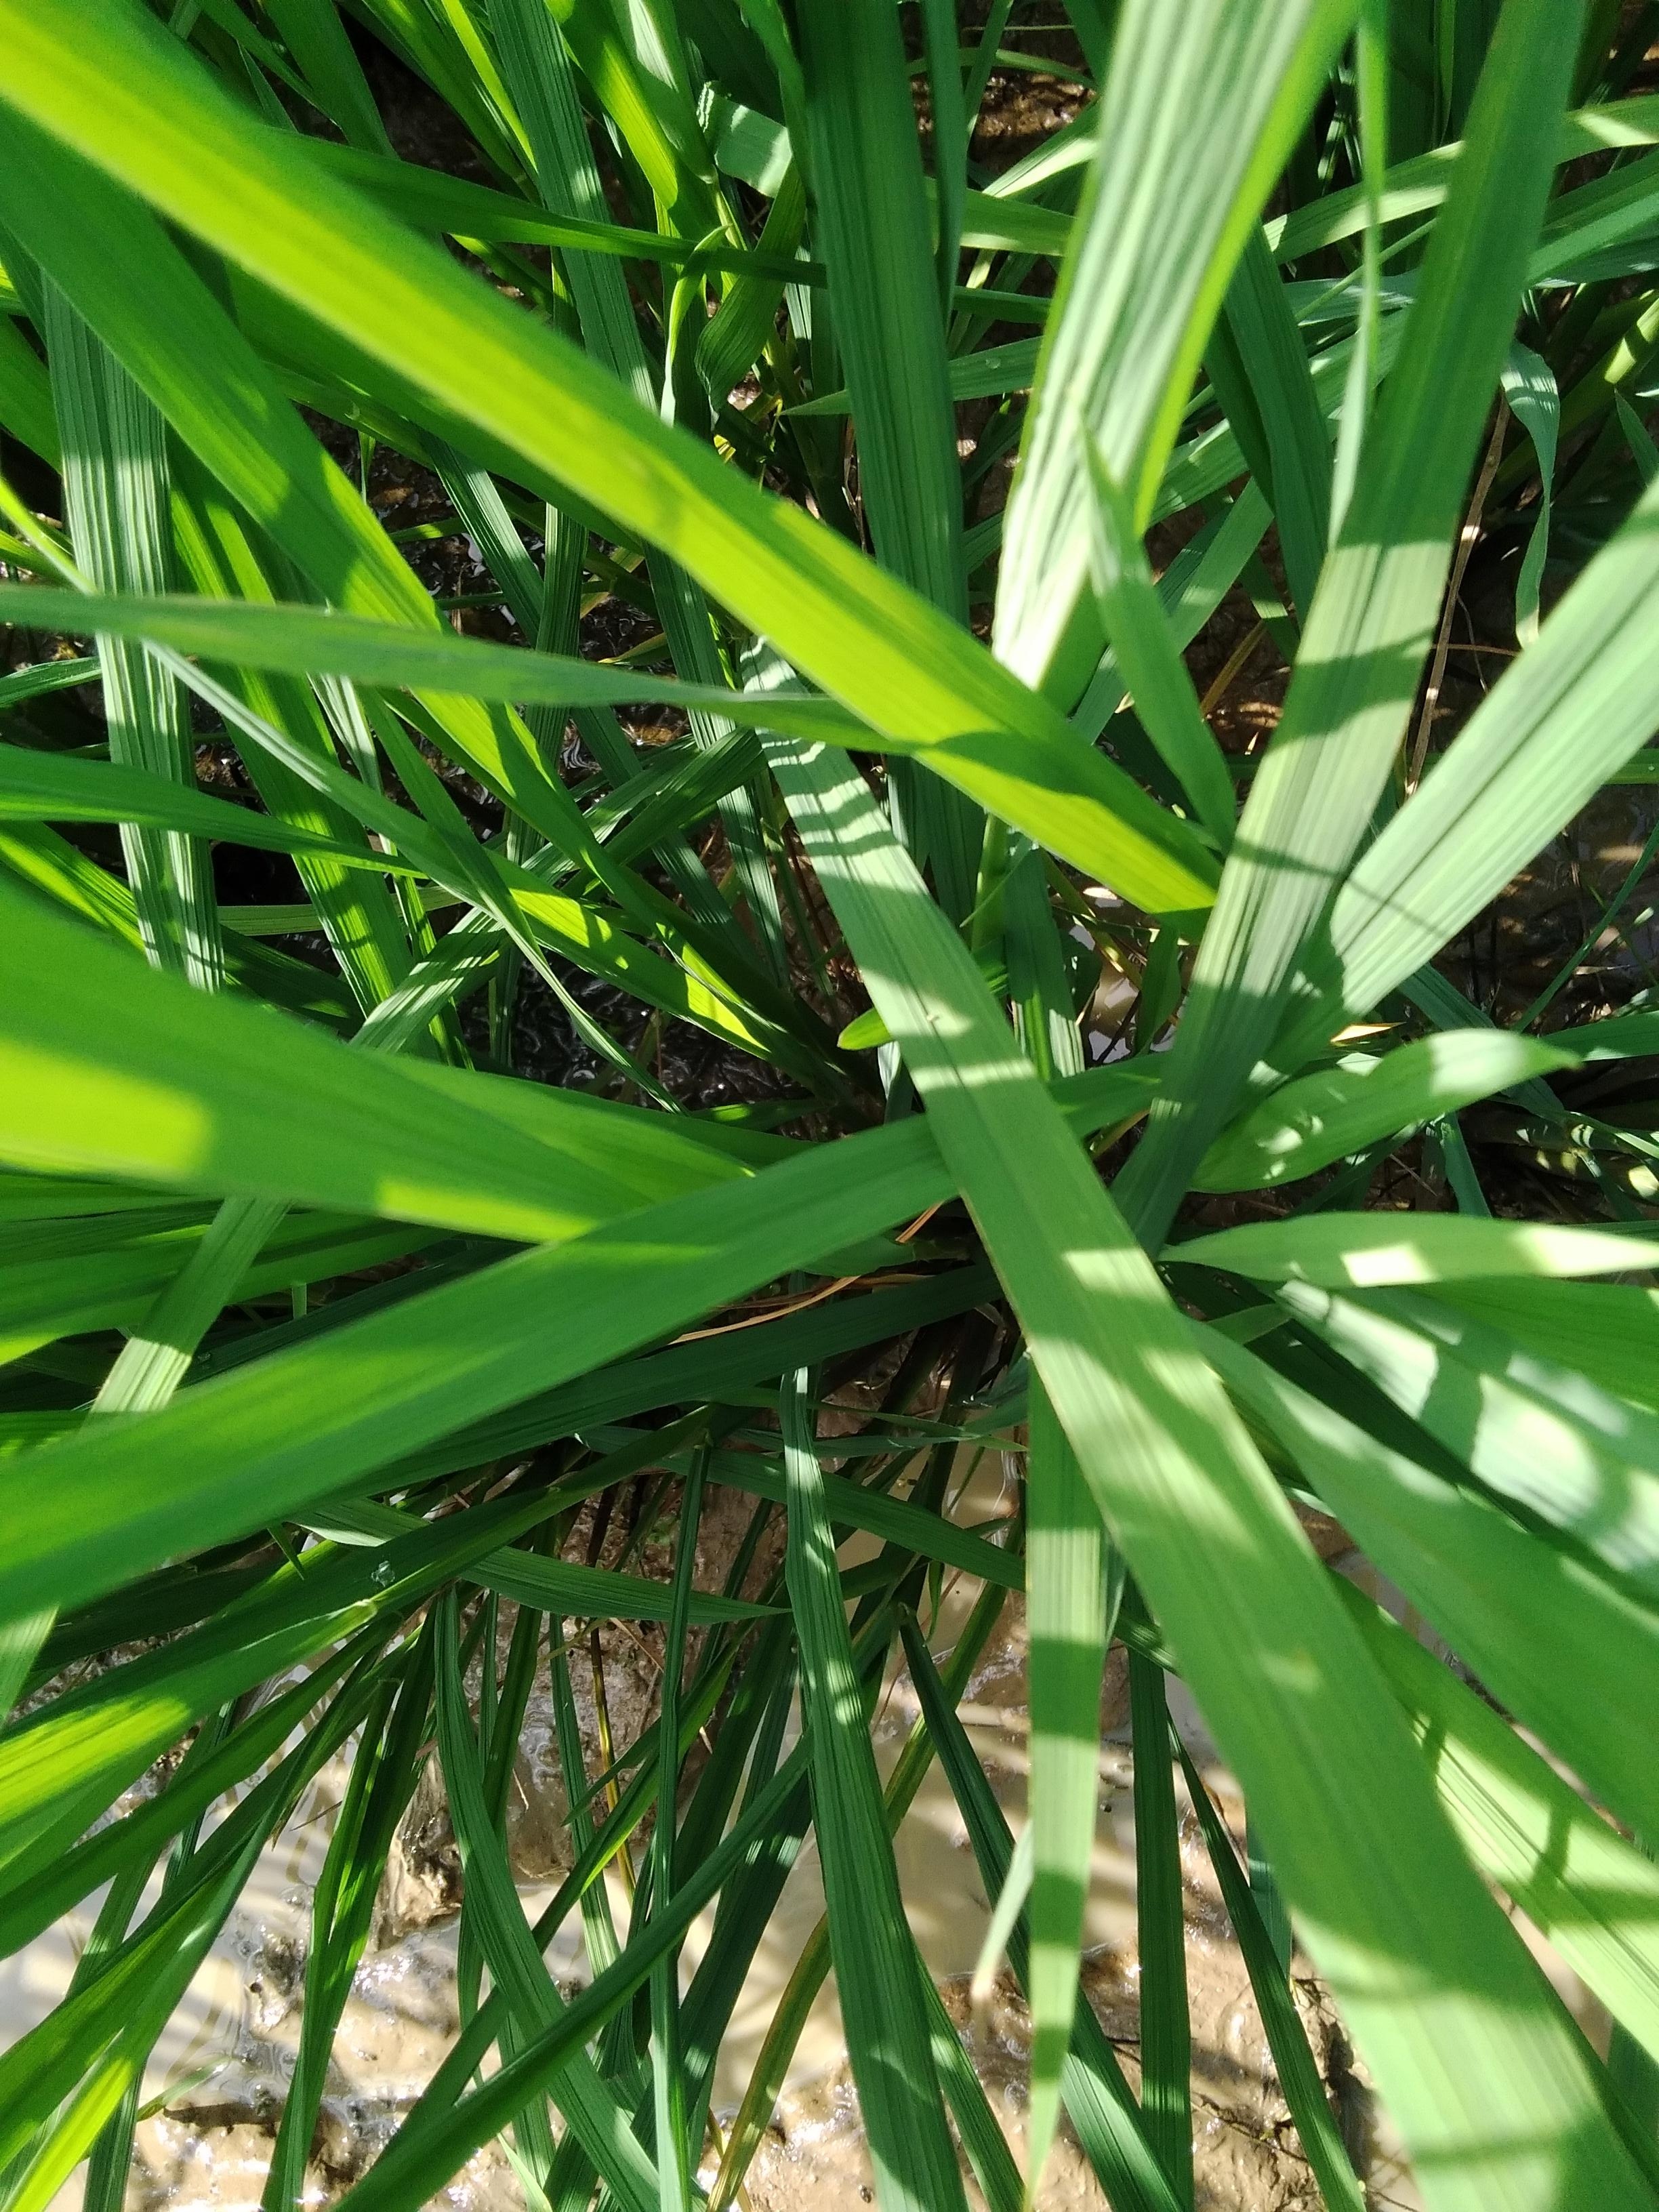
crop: rice
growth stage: booting
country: Nigeria
